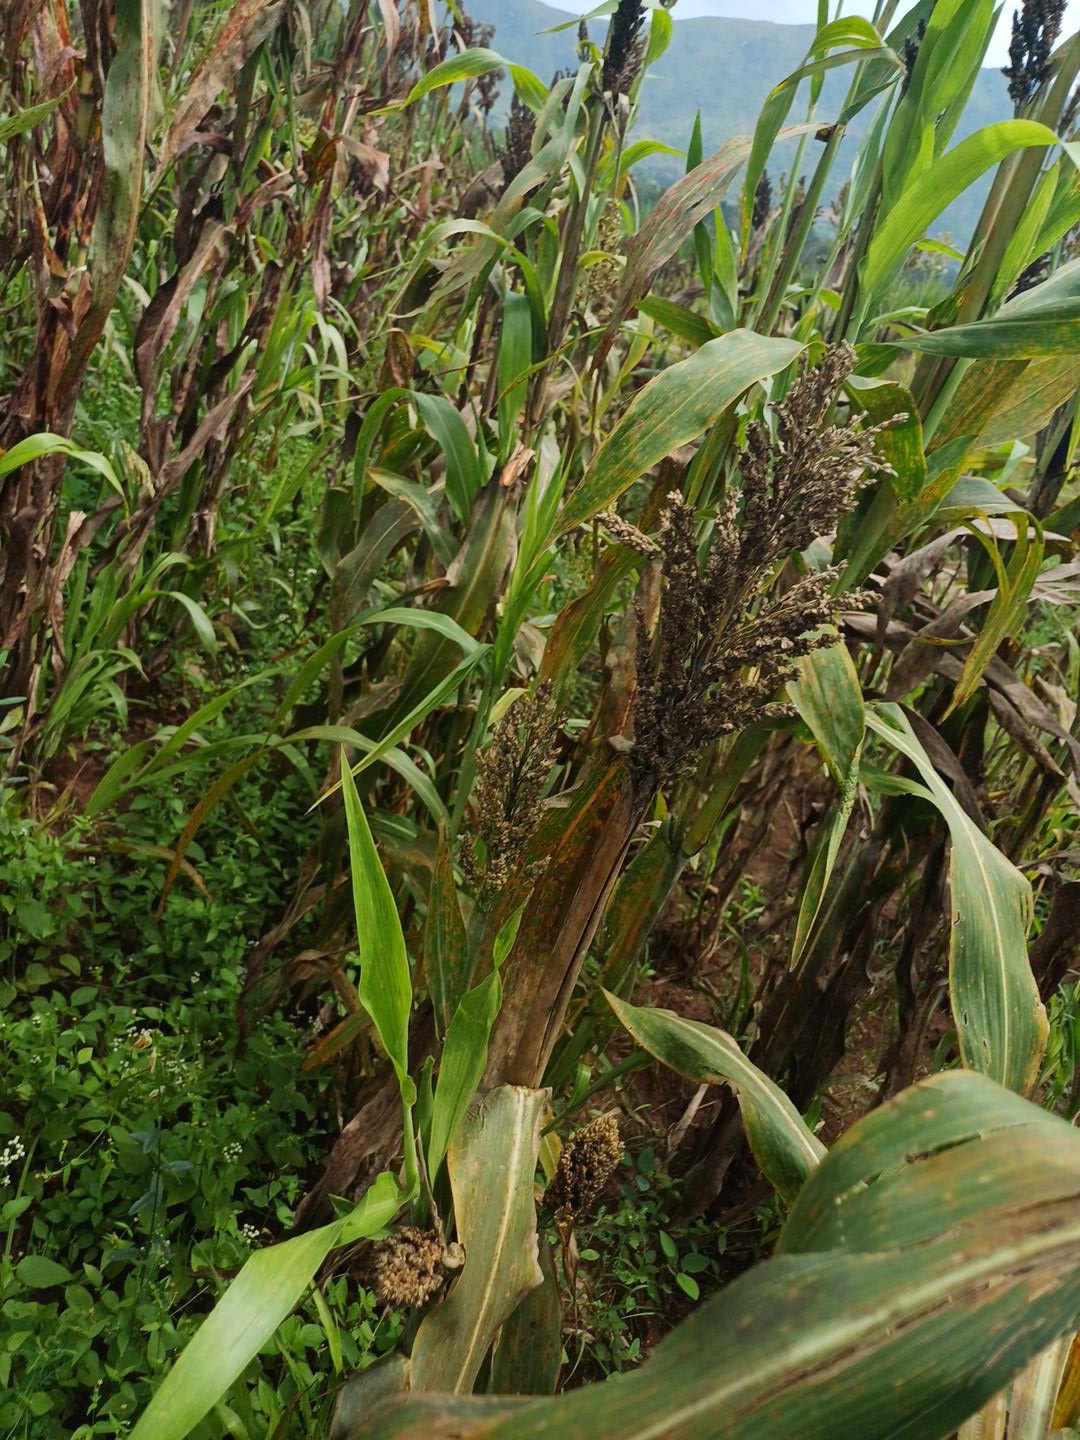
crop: sorghum
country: Kenya
